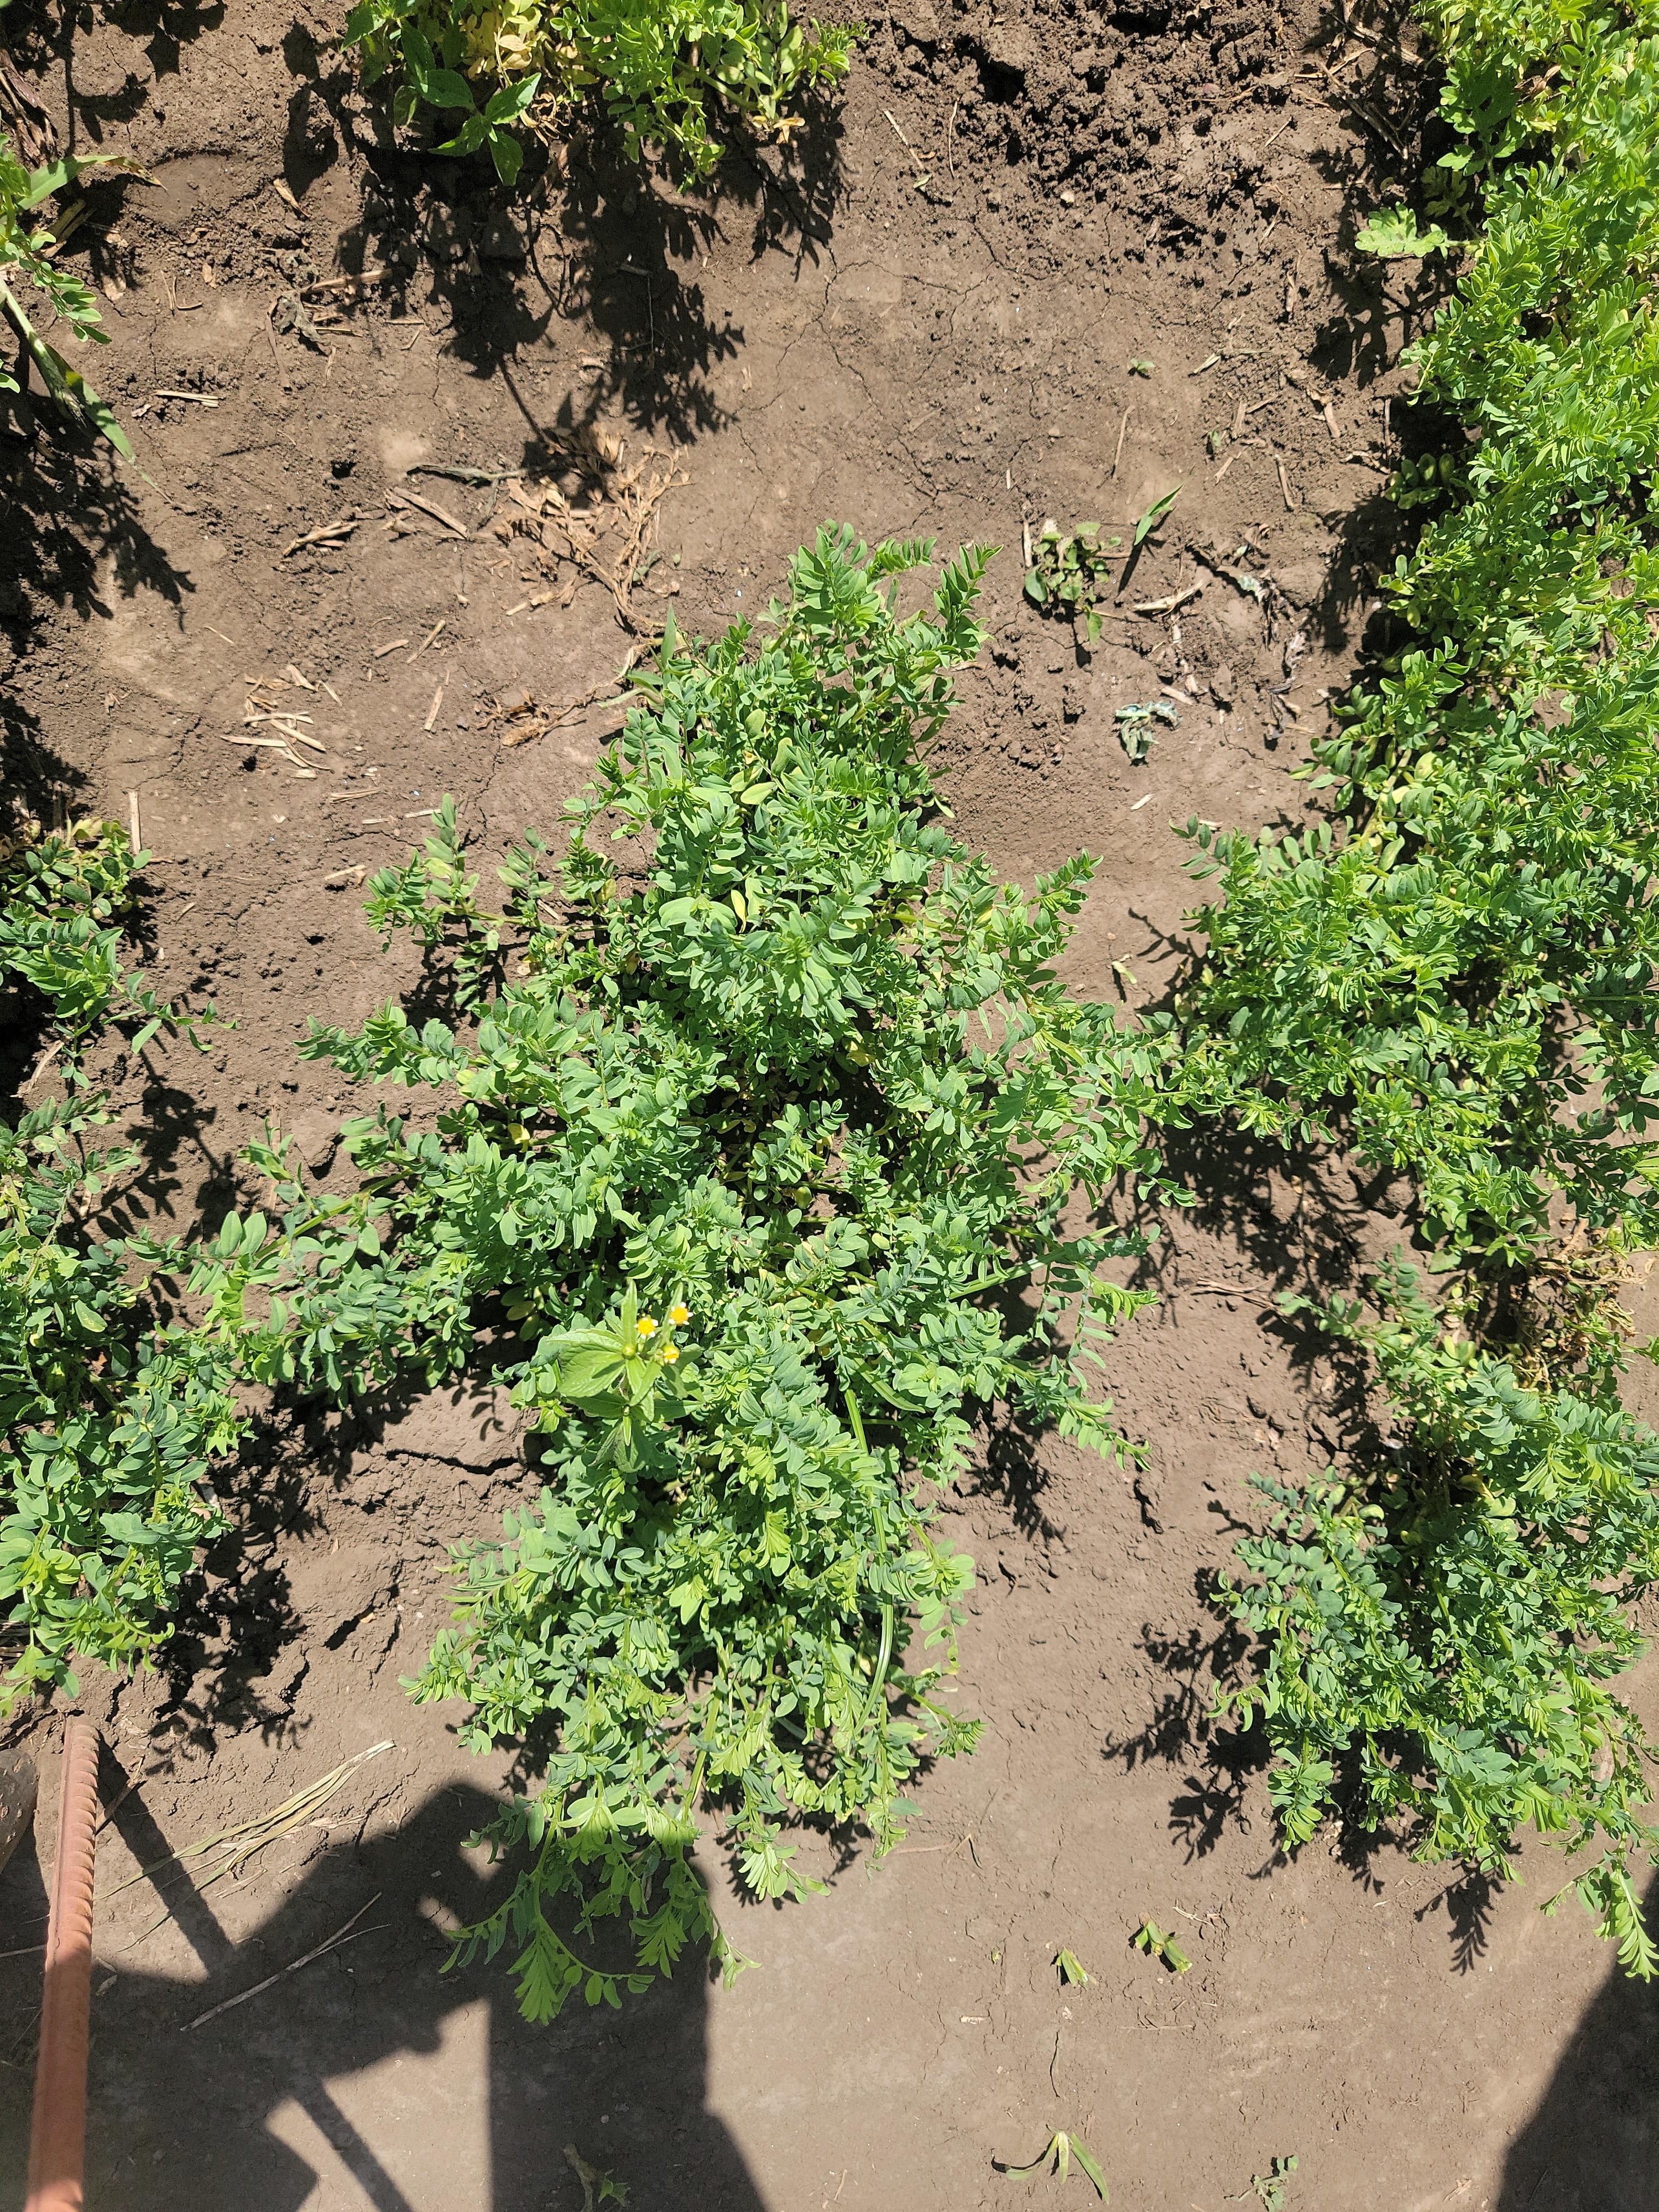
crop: lentil
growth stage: vegetative
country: Tanzania
